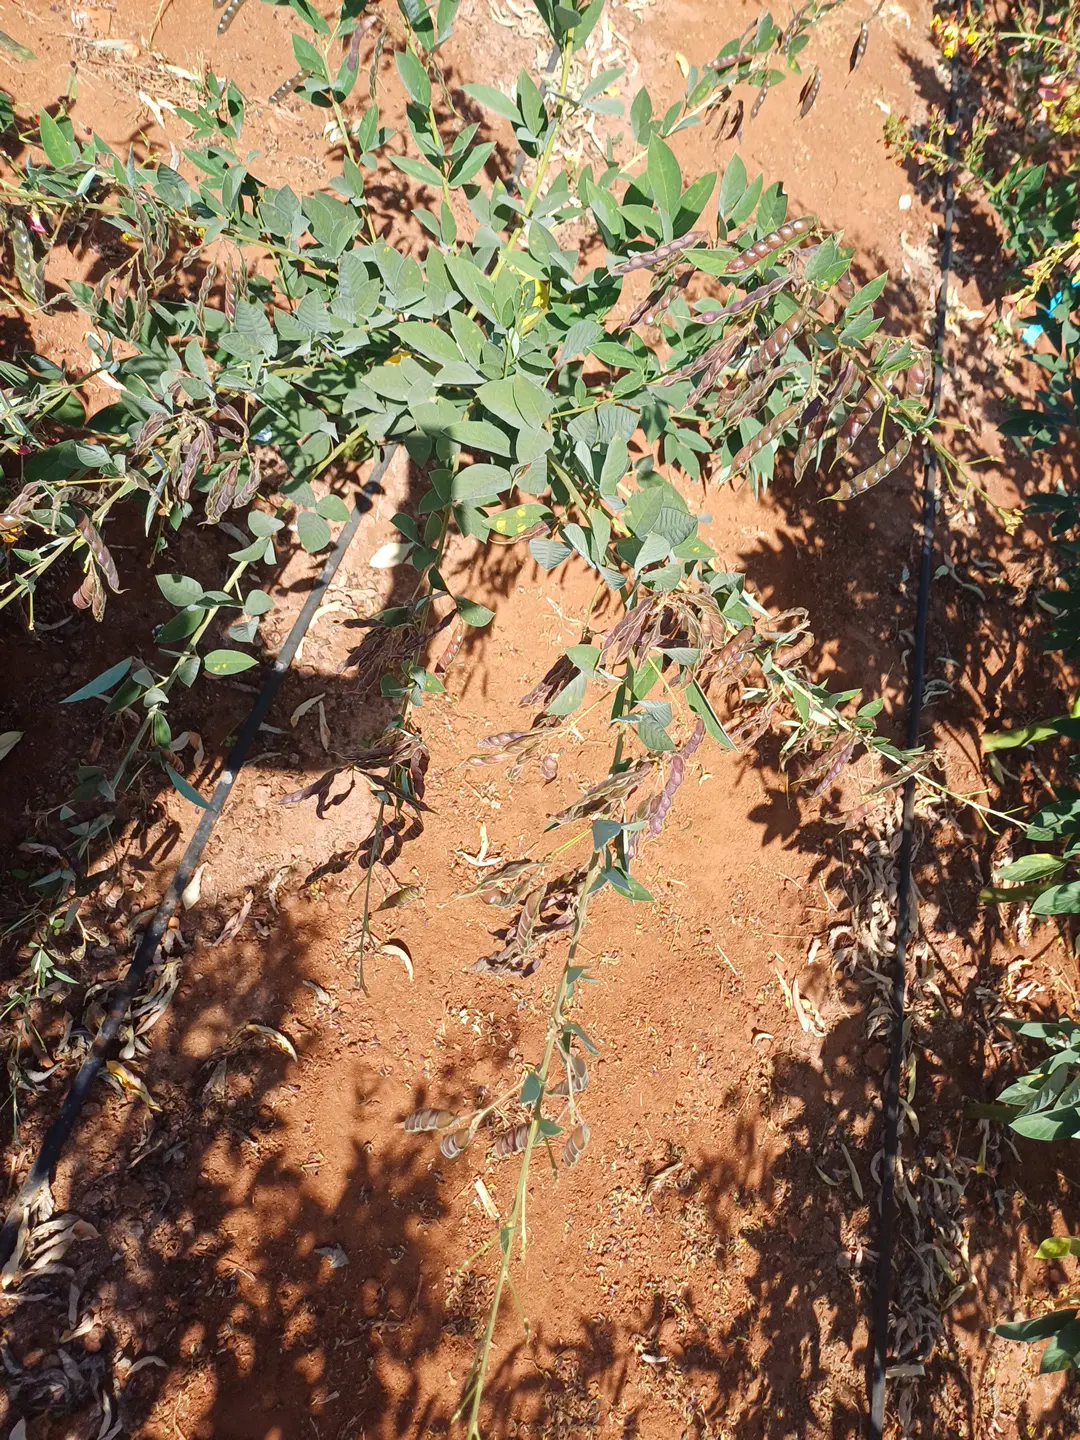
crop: pigeonpea
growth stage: development pod
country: Kenya
